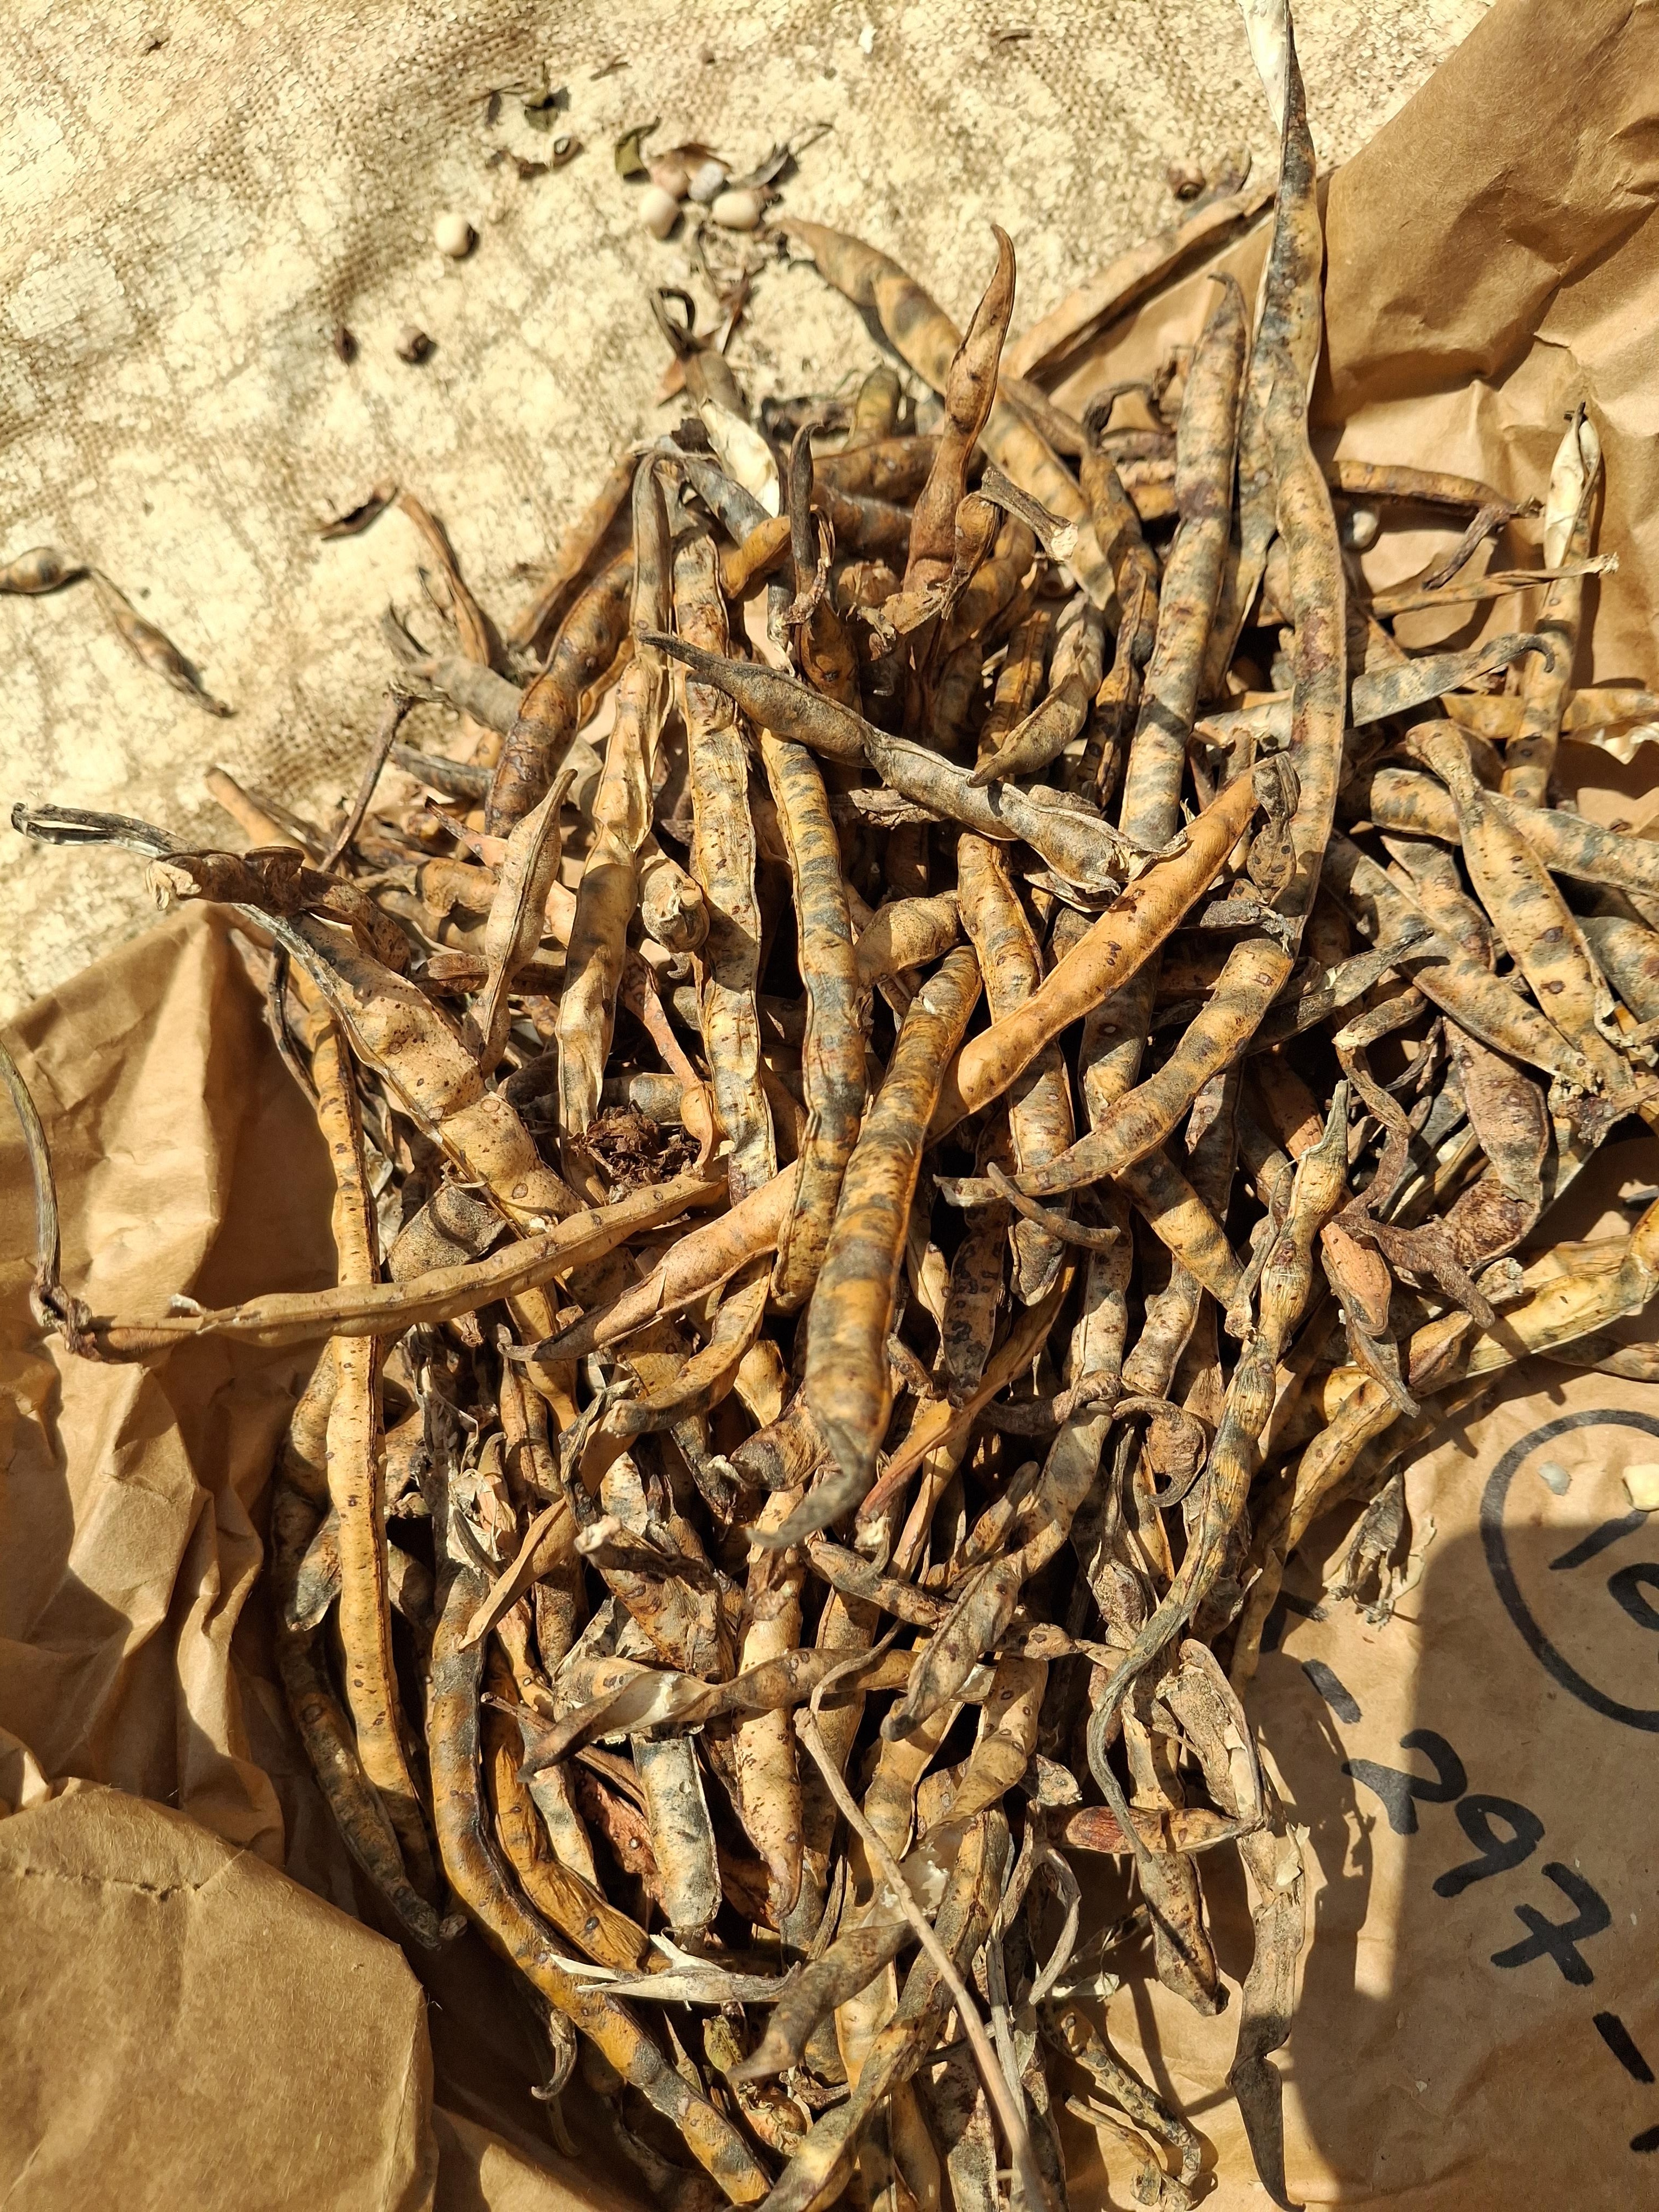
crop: cowpea
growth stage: harvest
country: Nigeria
